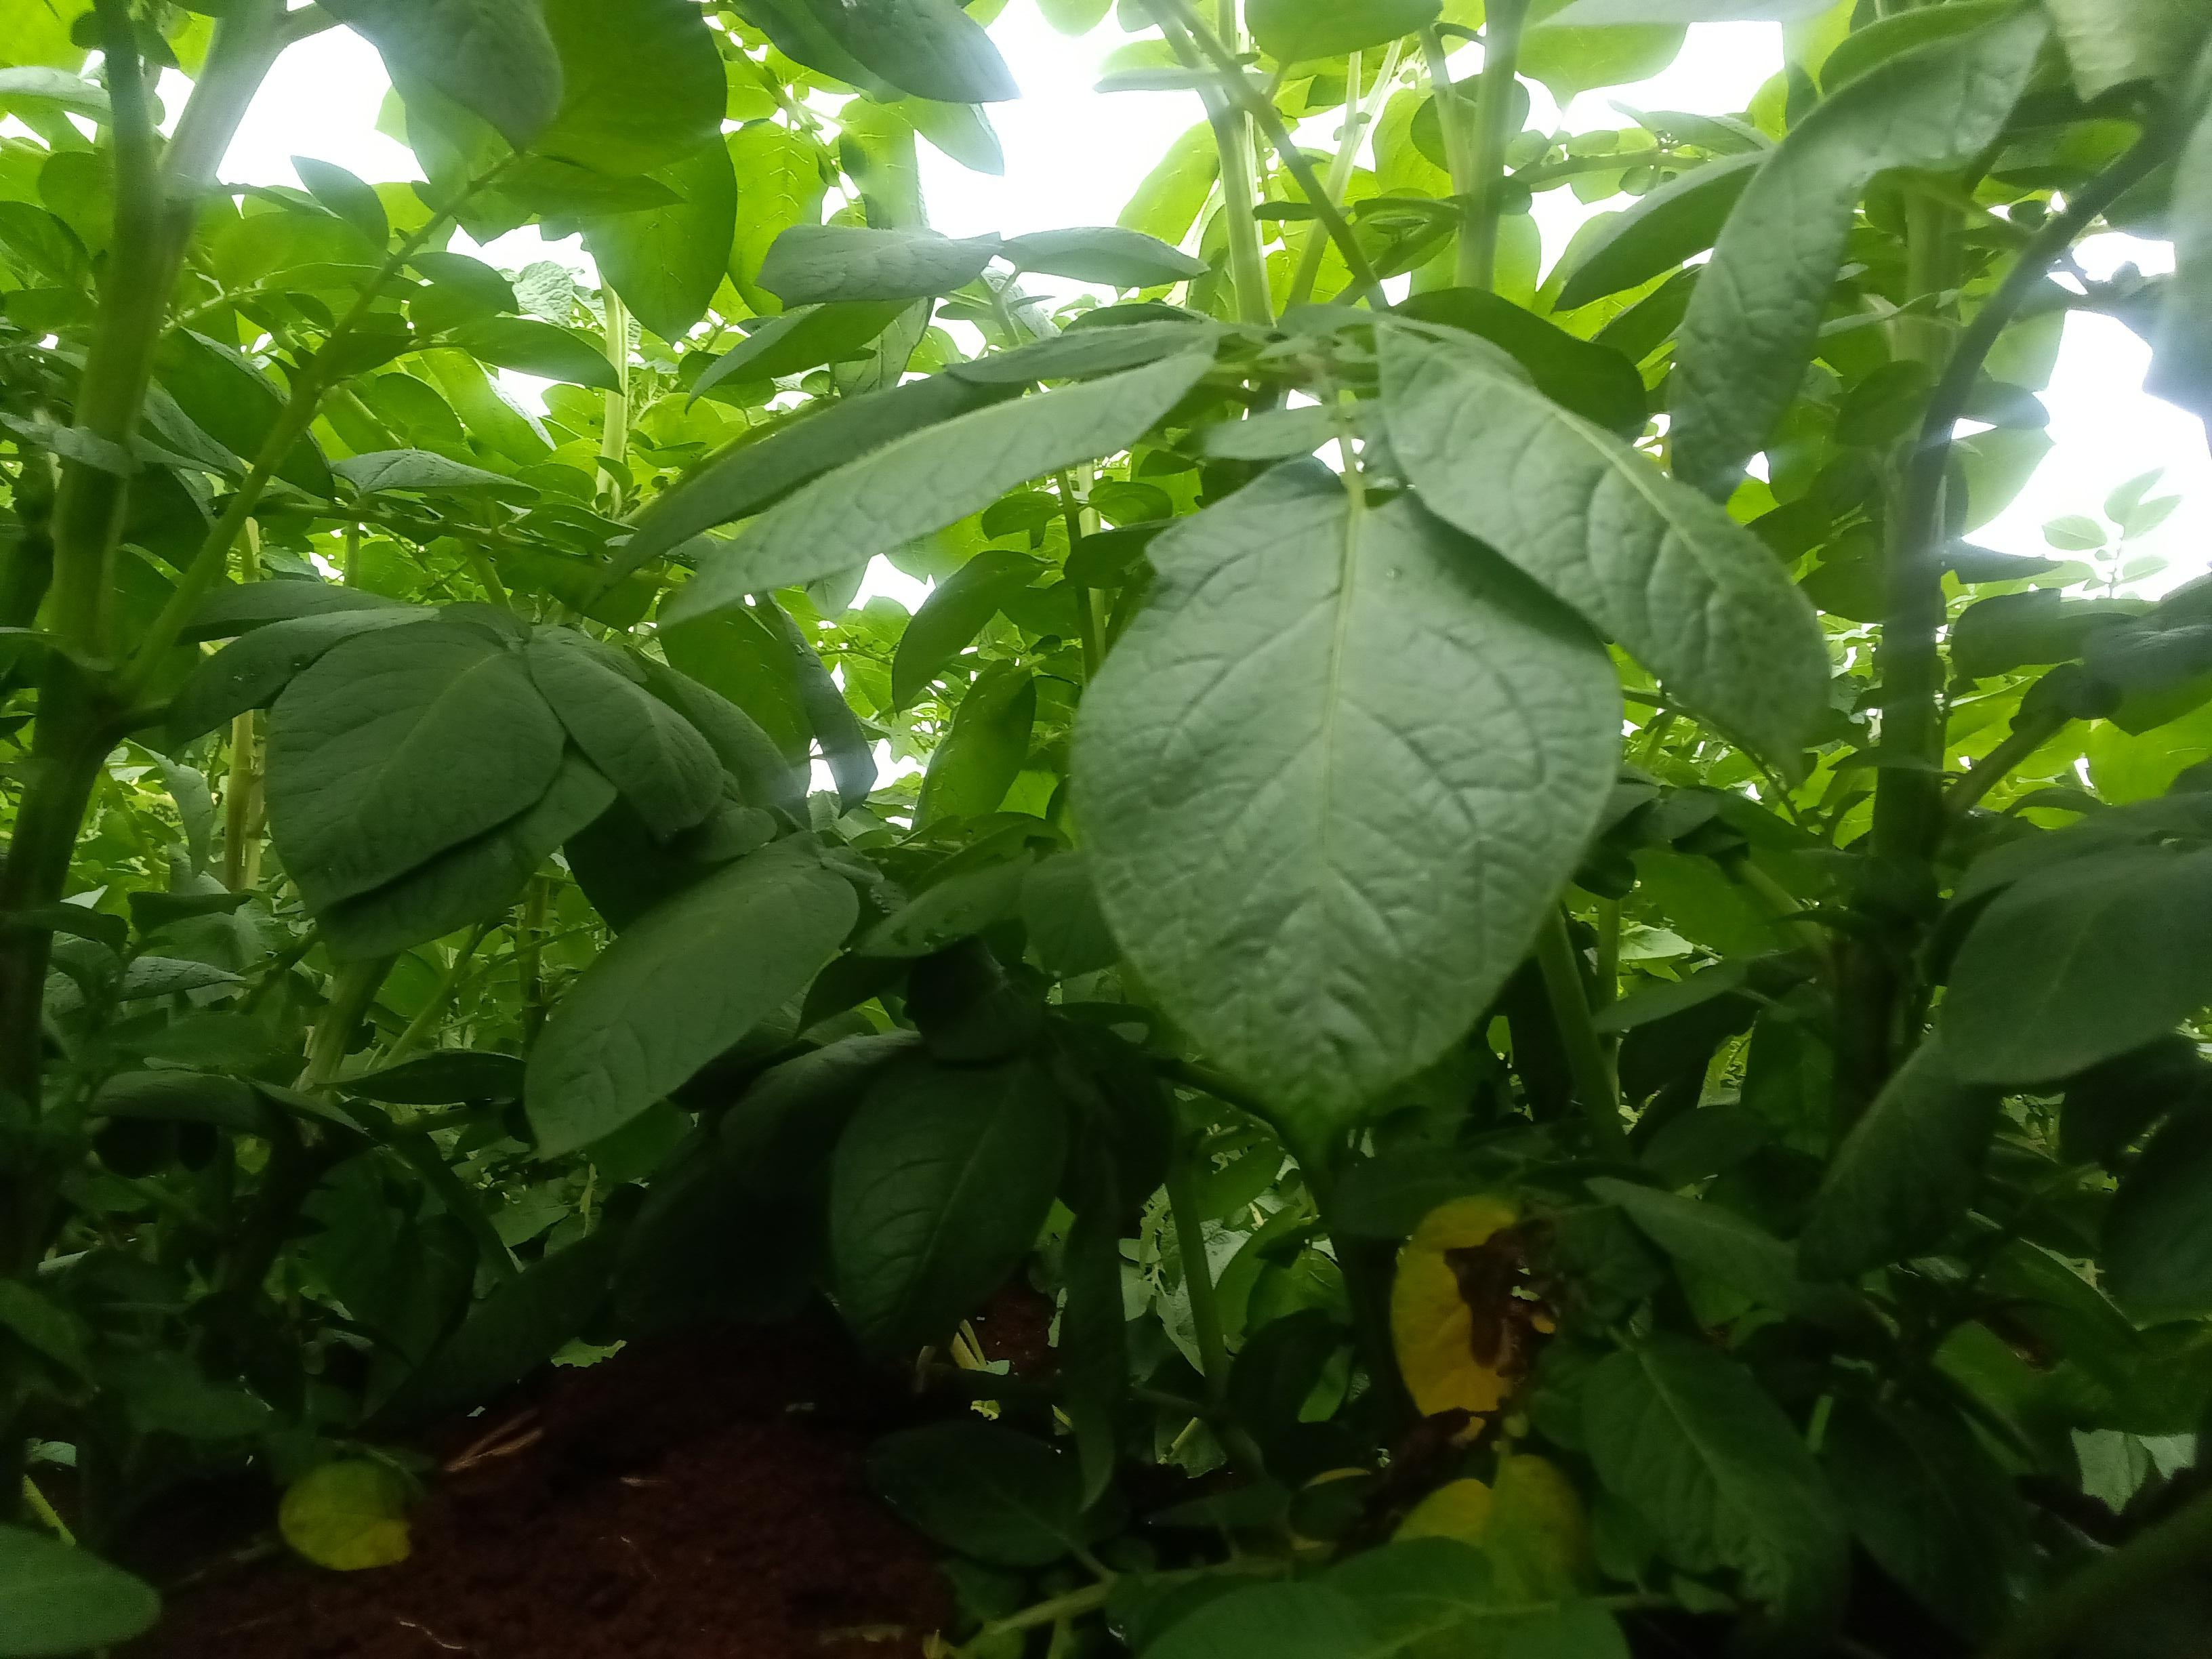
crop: potato
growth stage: flowering
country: Kenya
